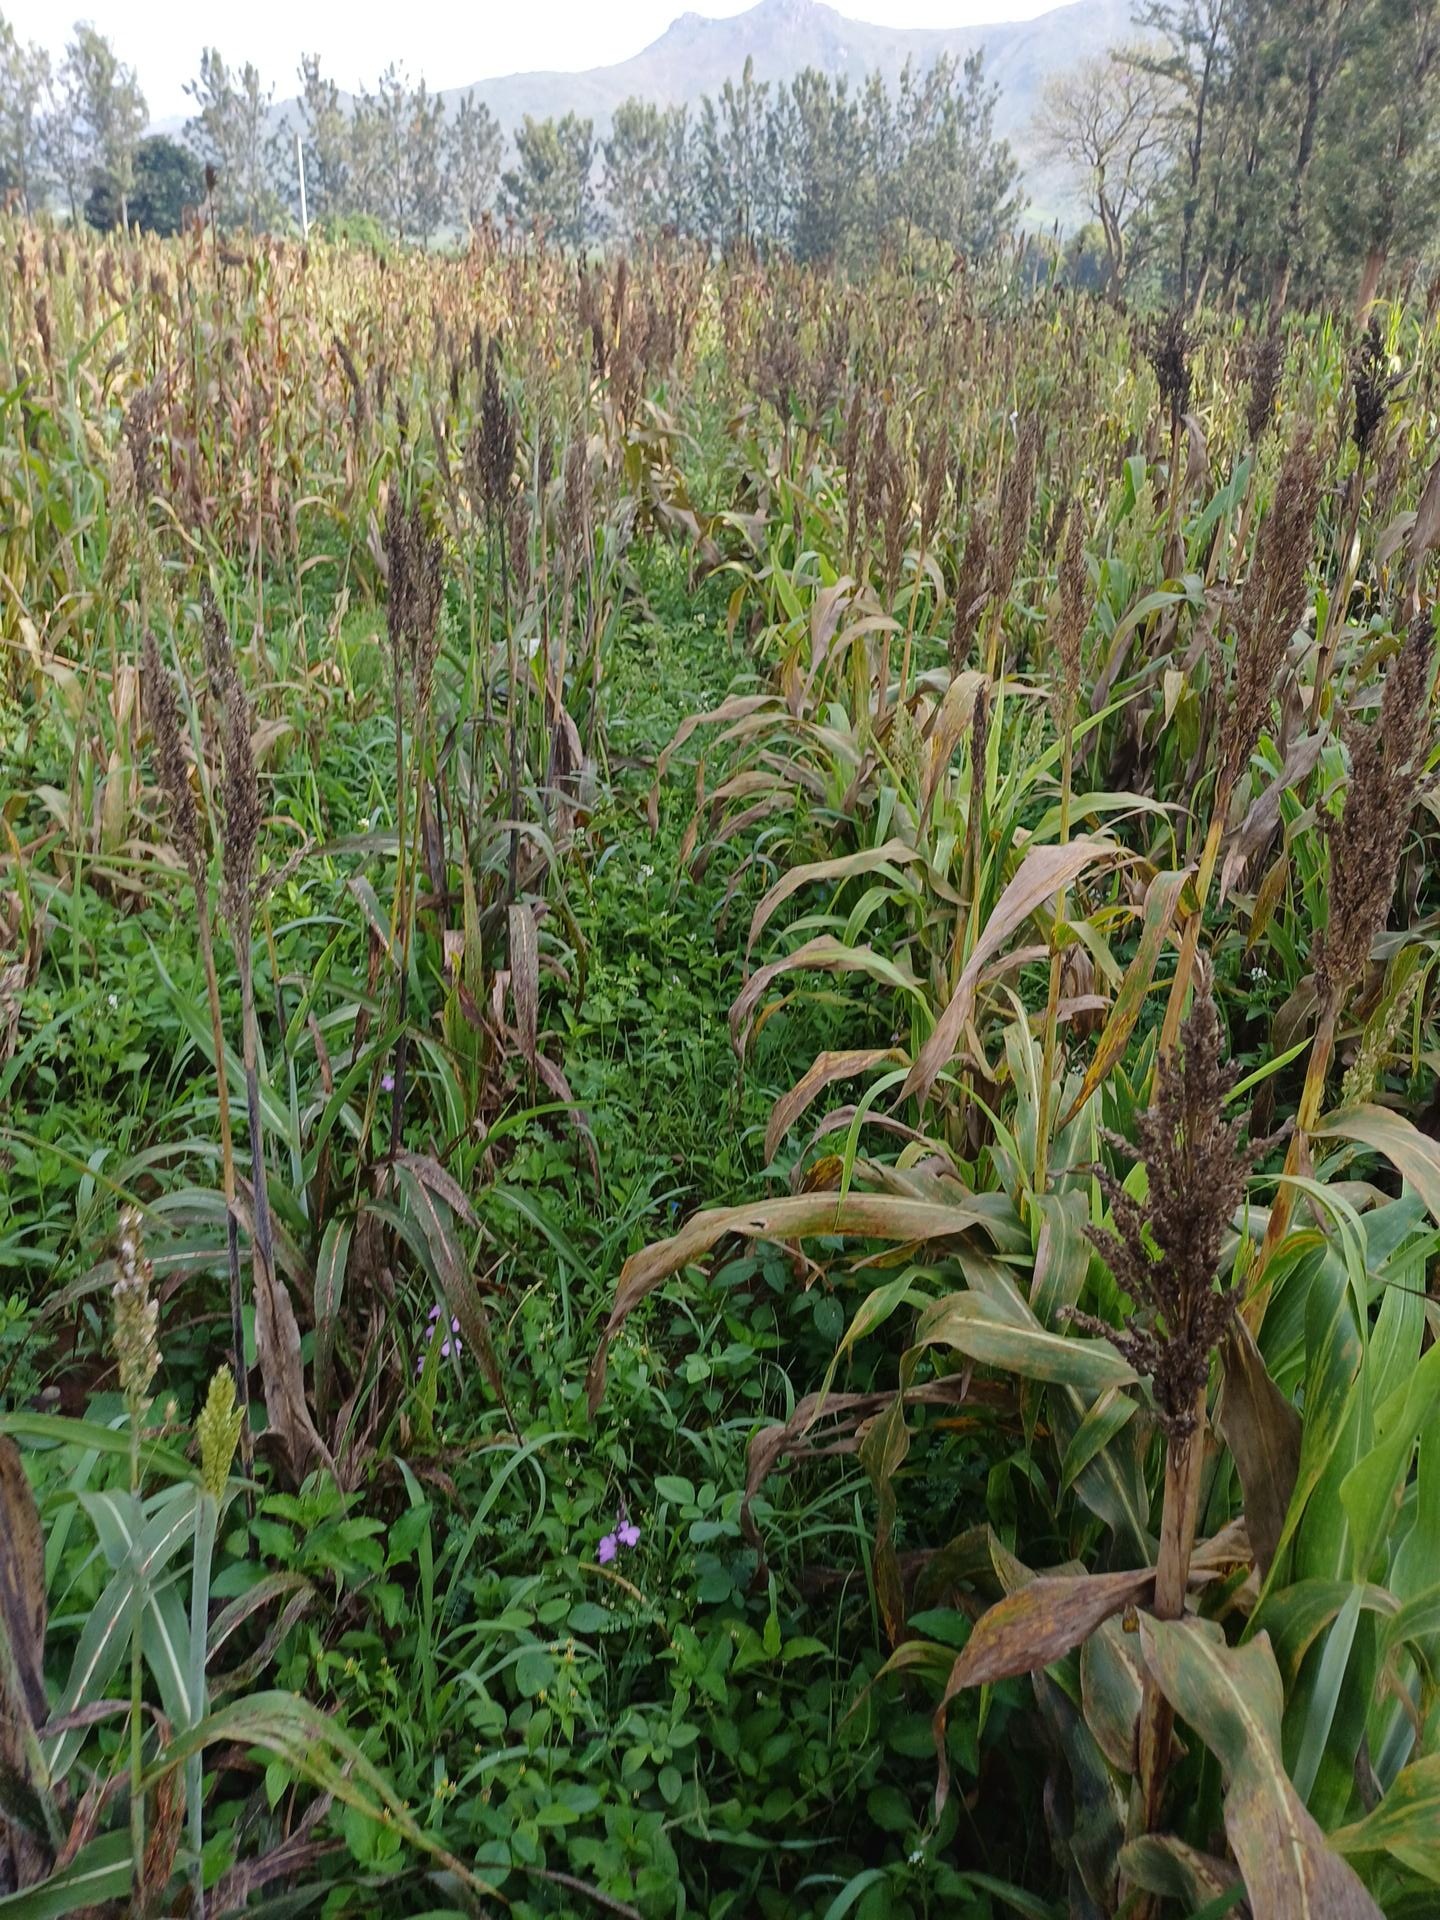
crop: sorghum
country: Kenya
